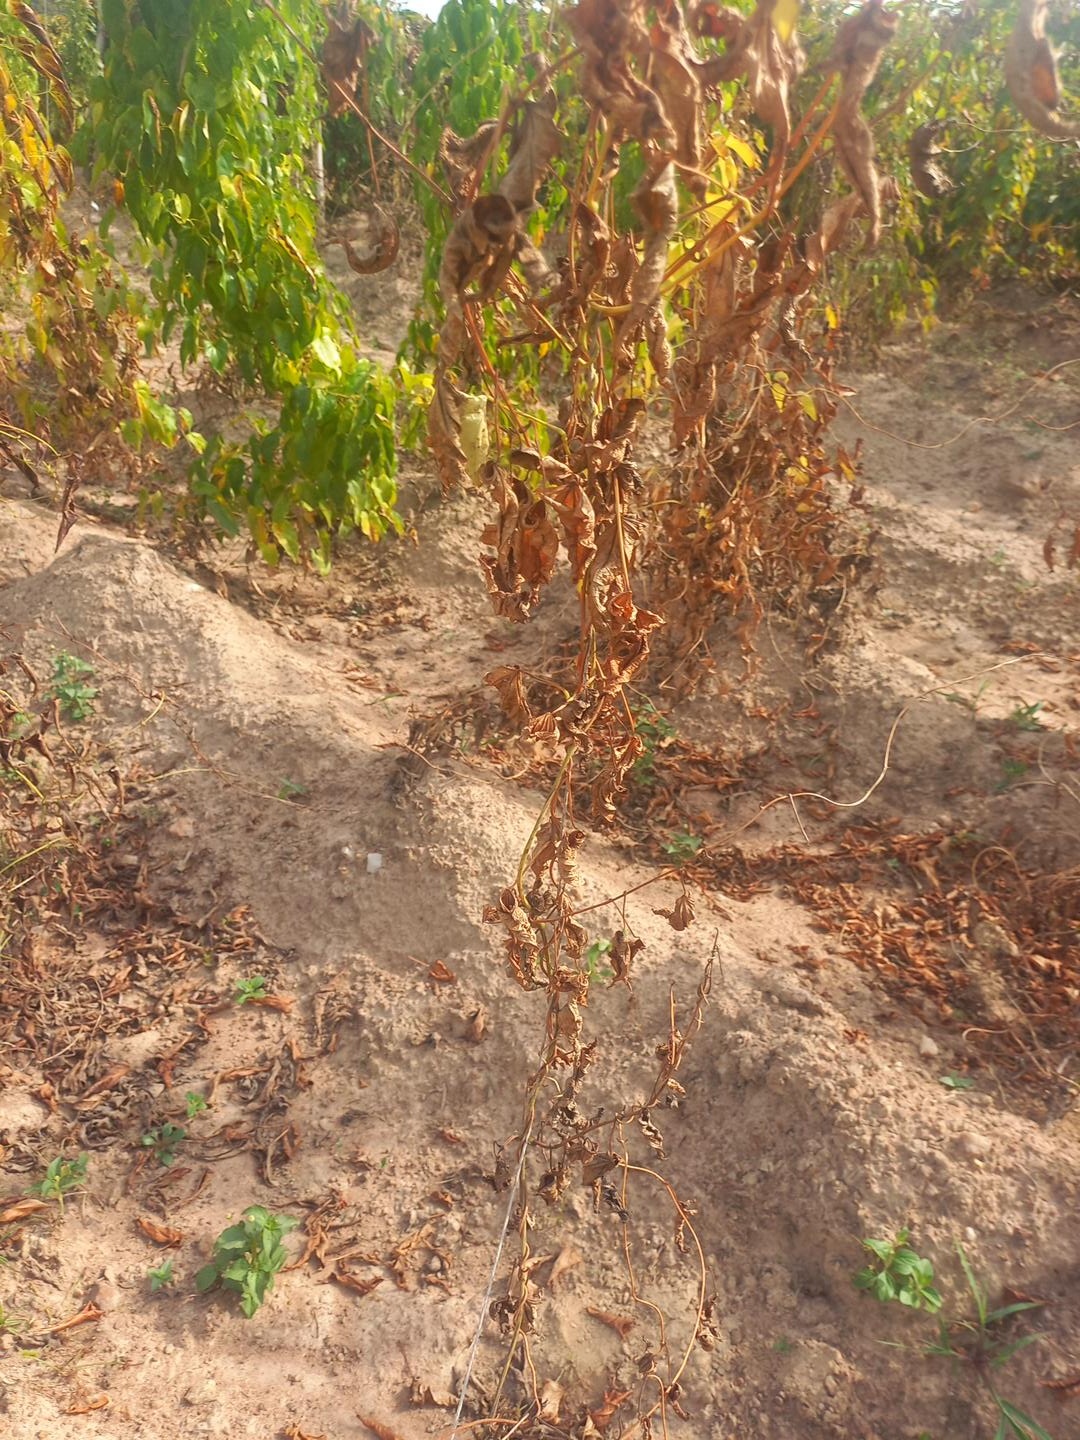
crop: yam
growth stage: maturity
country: Nigeria
